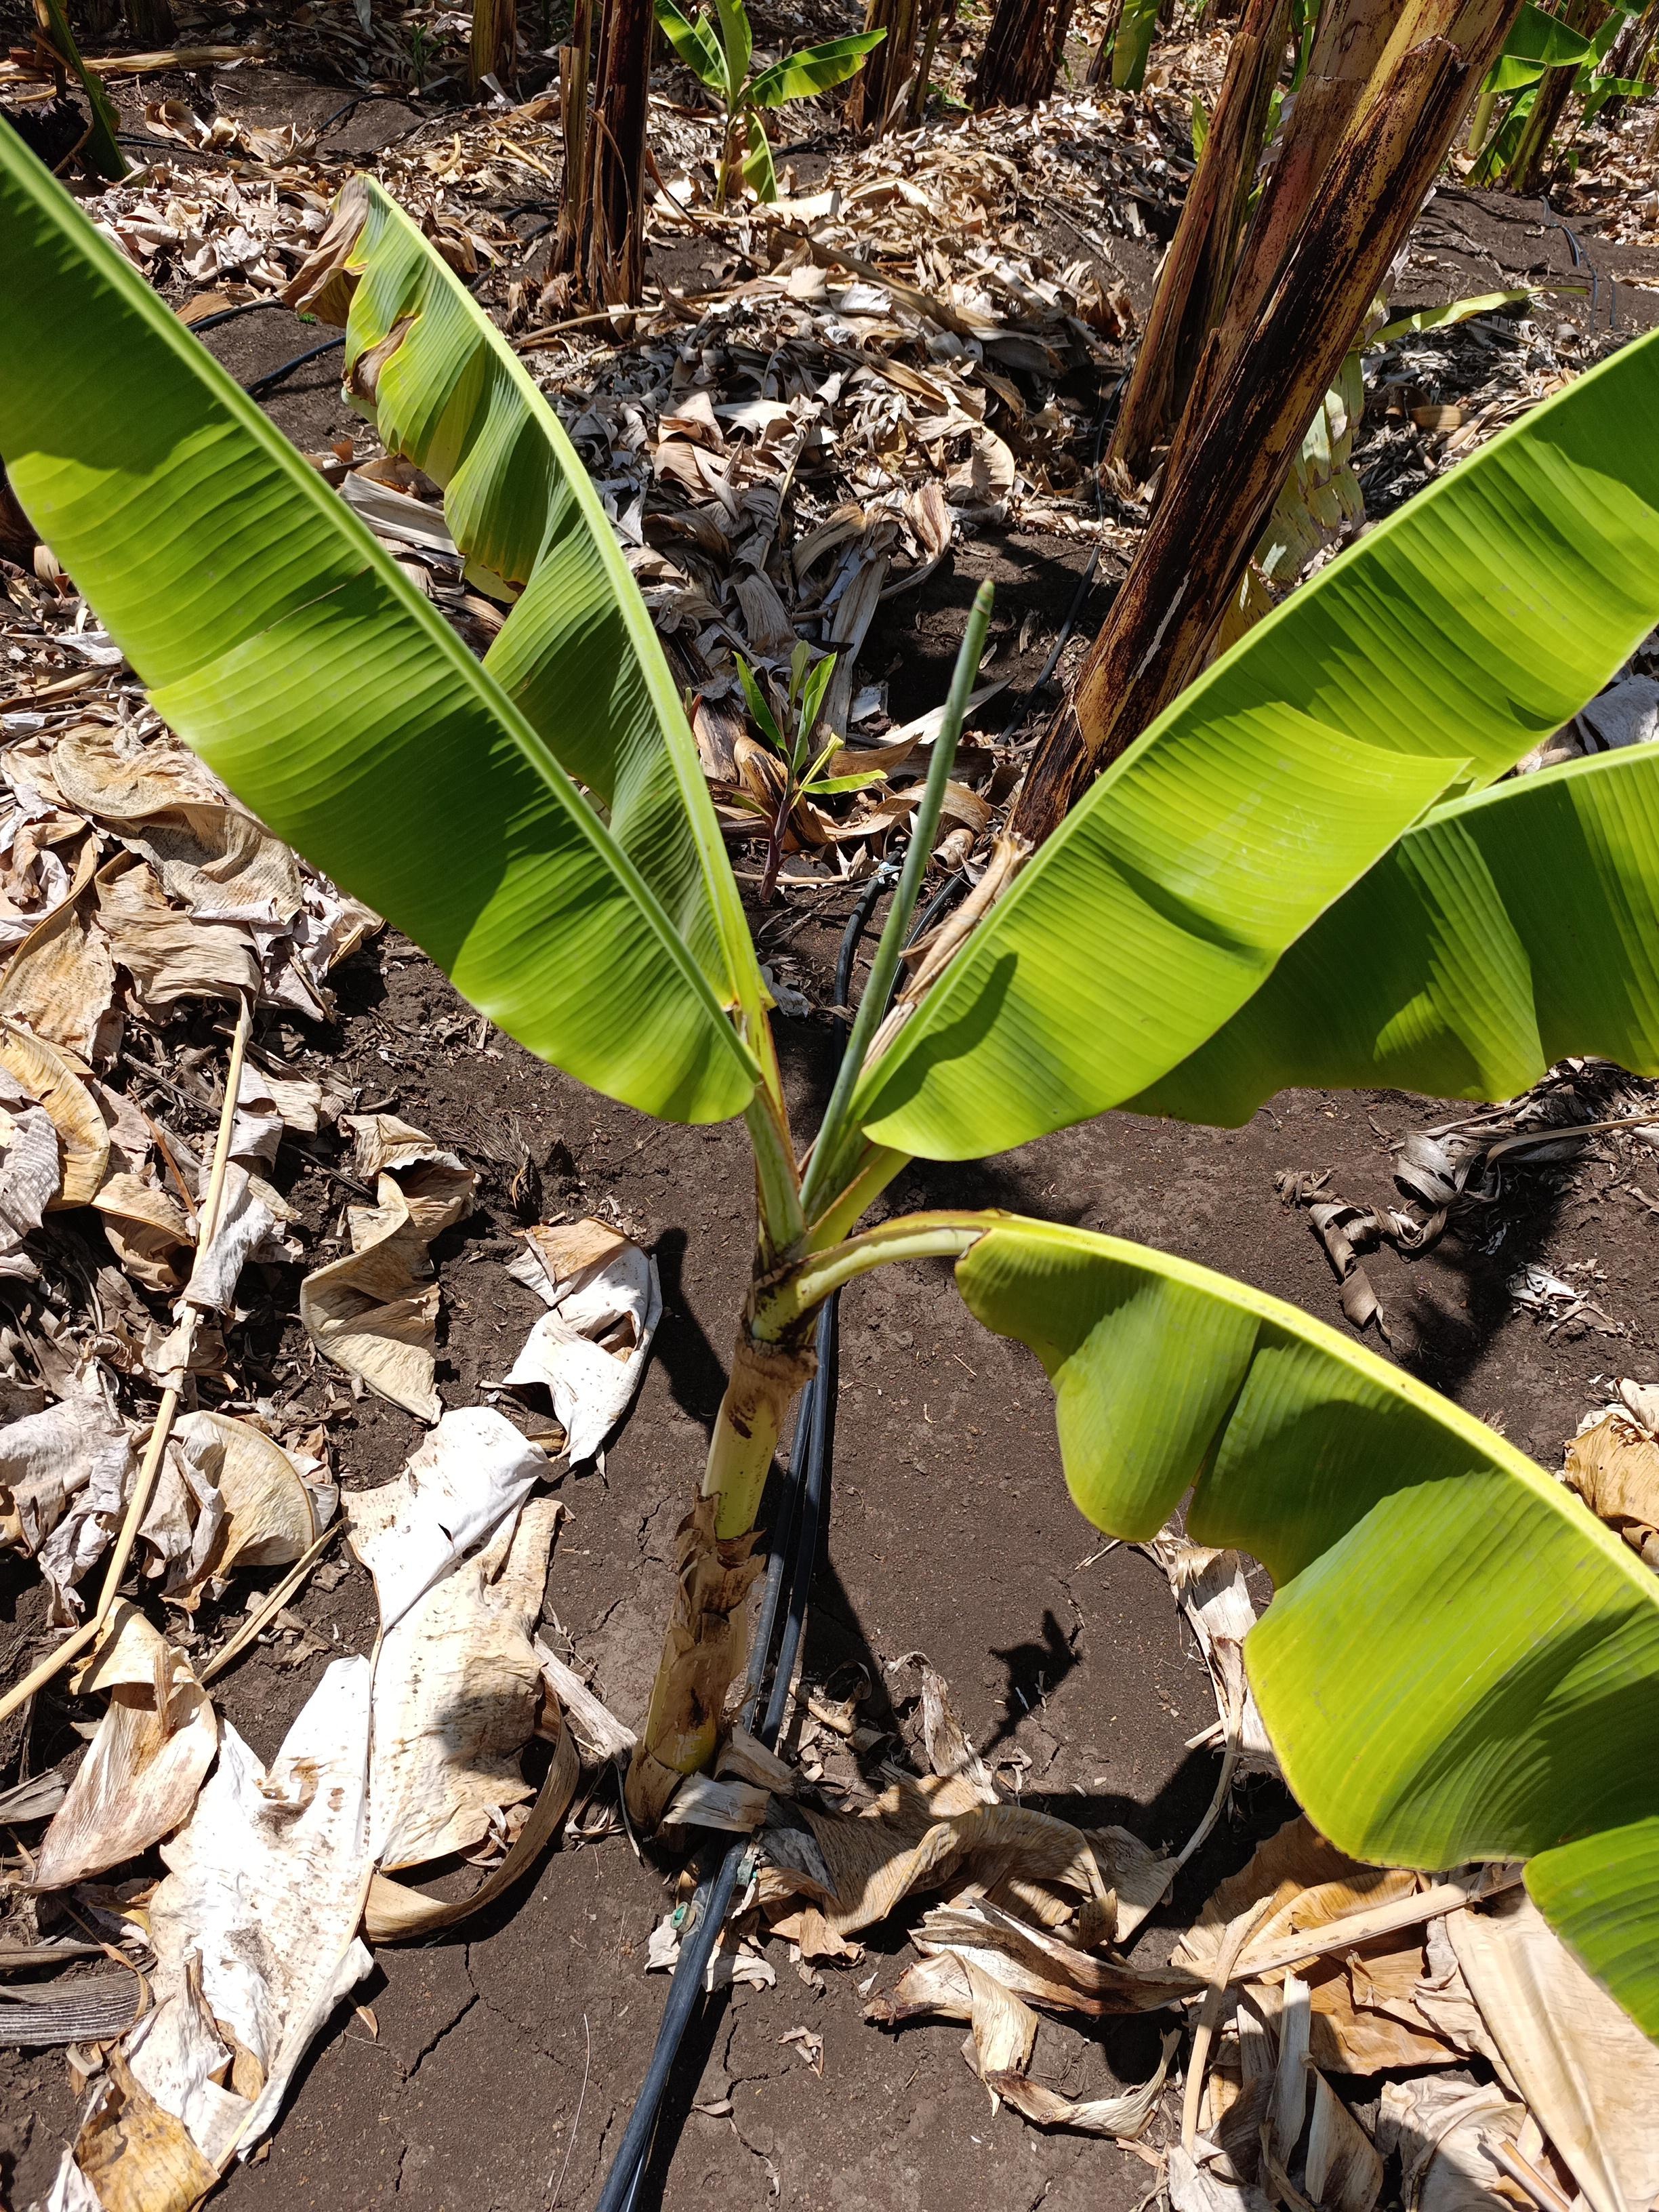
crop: banana
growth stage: vegetative
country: Tanzania
